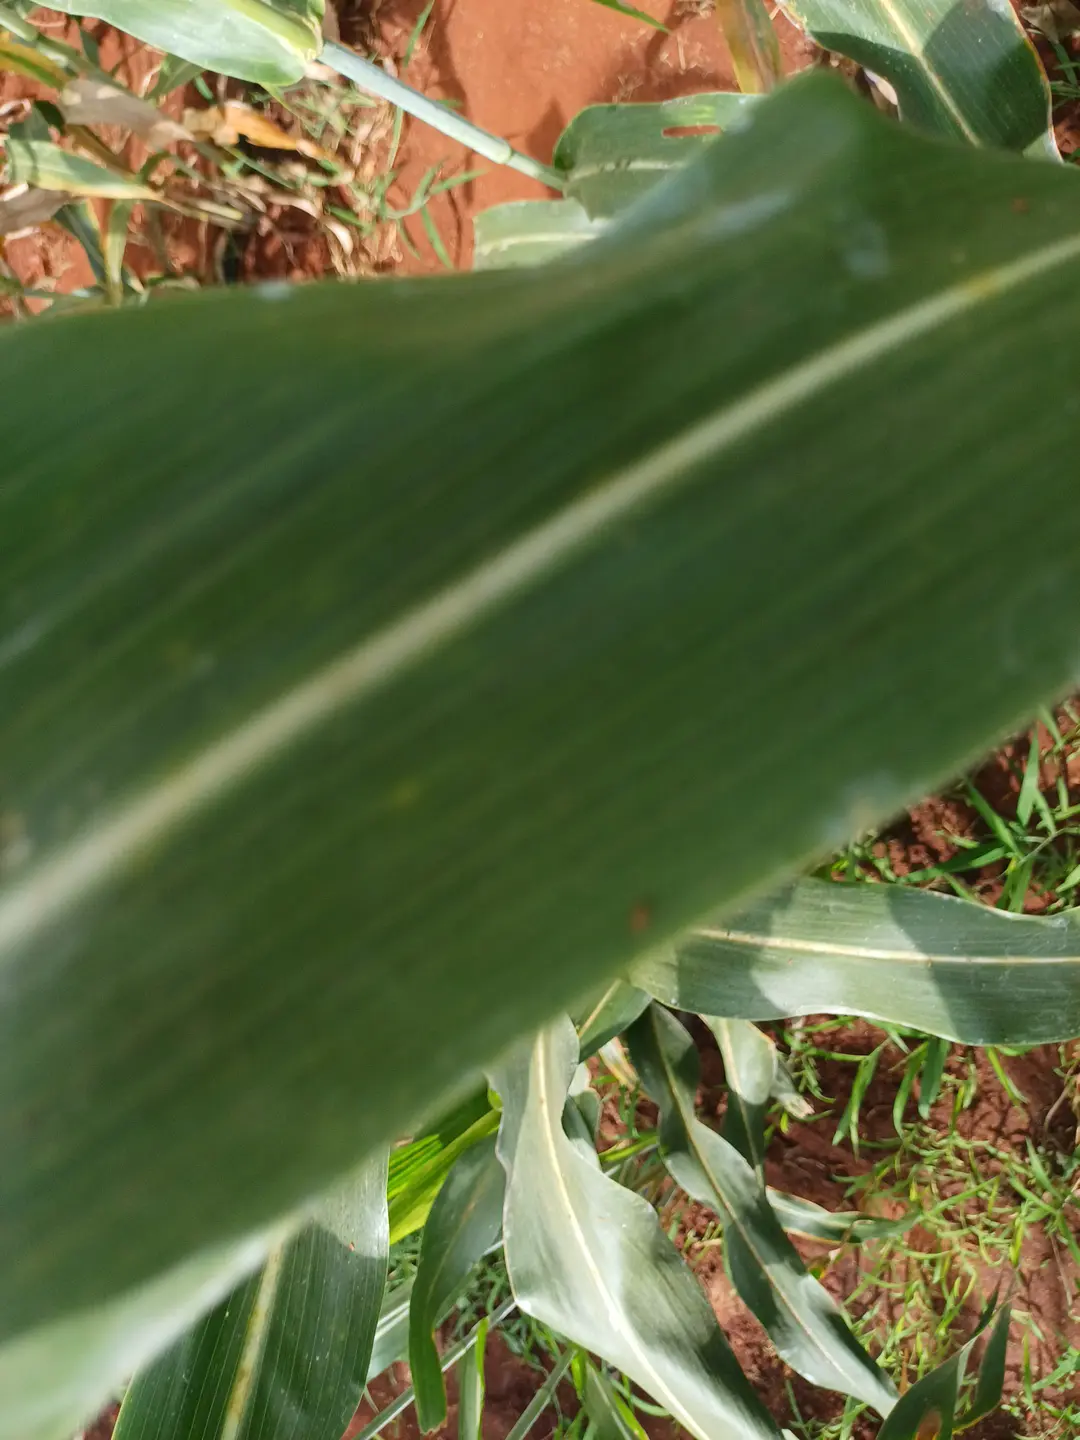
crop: sorghum
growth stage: filling grain
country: Kenya
